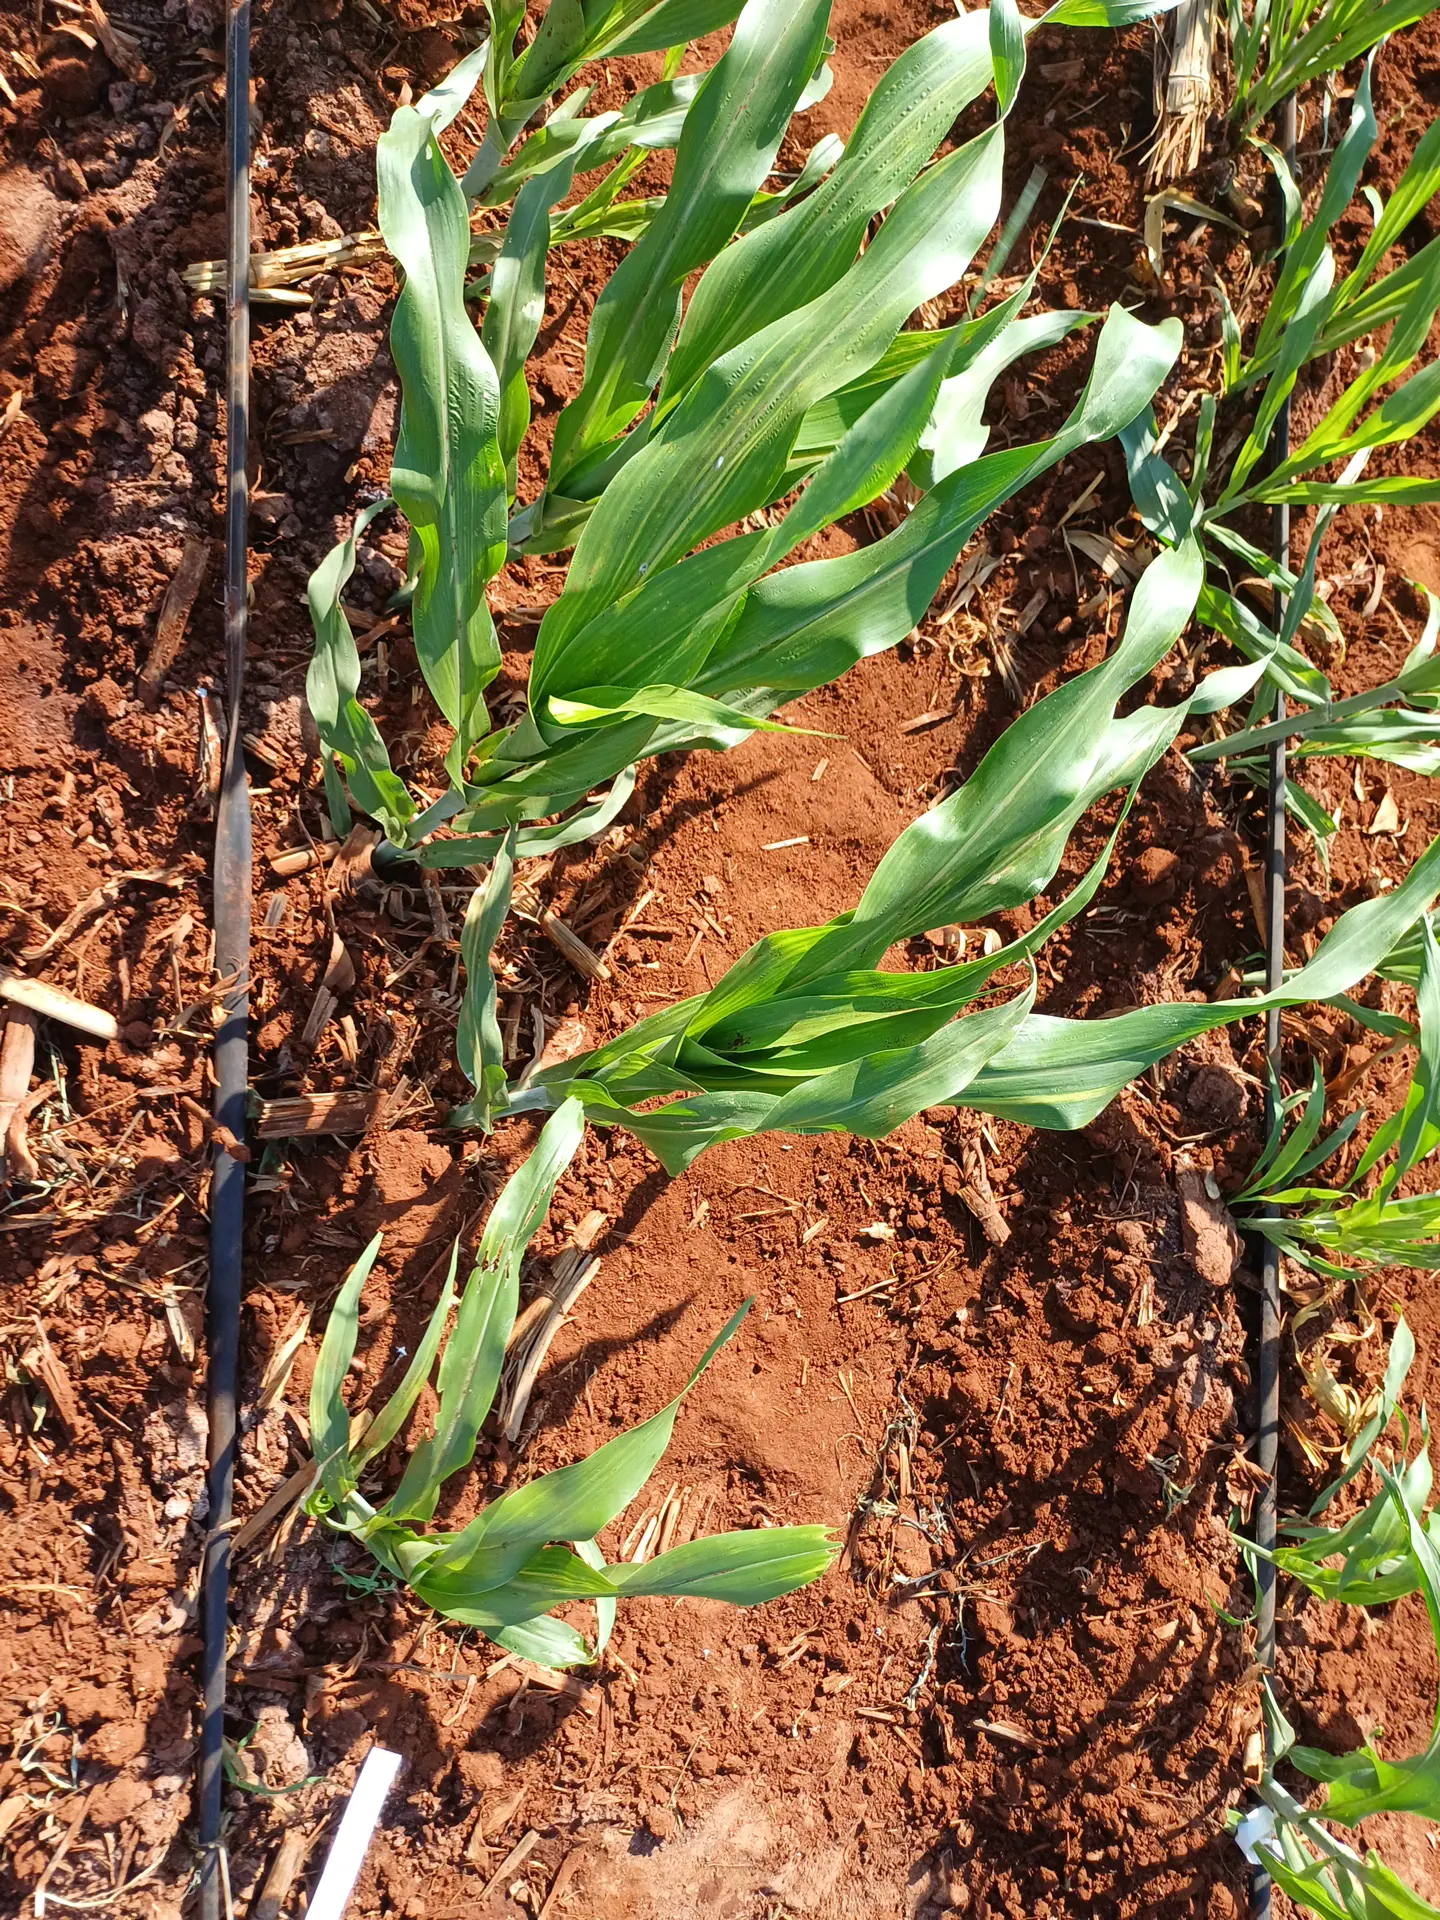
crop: sorghum
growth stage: vegetative
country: Kenya
